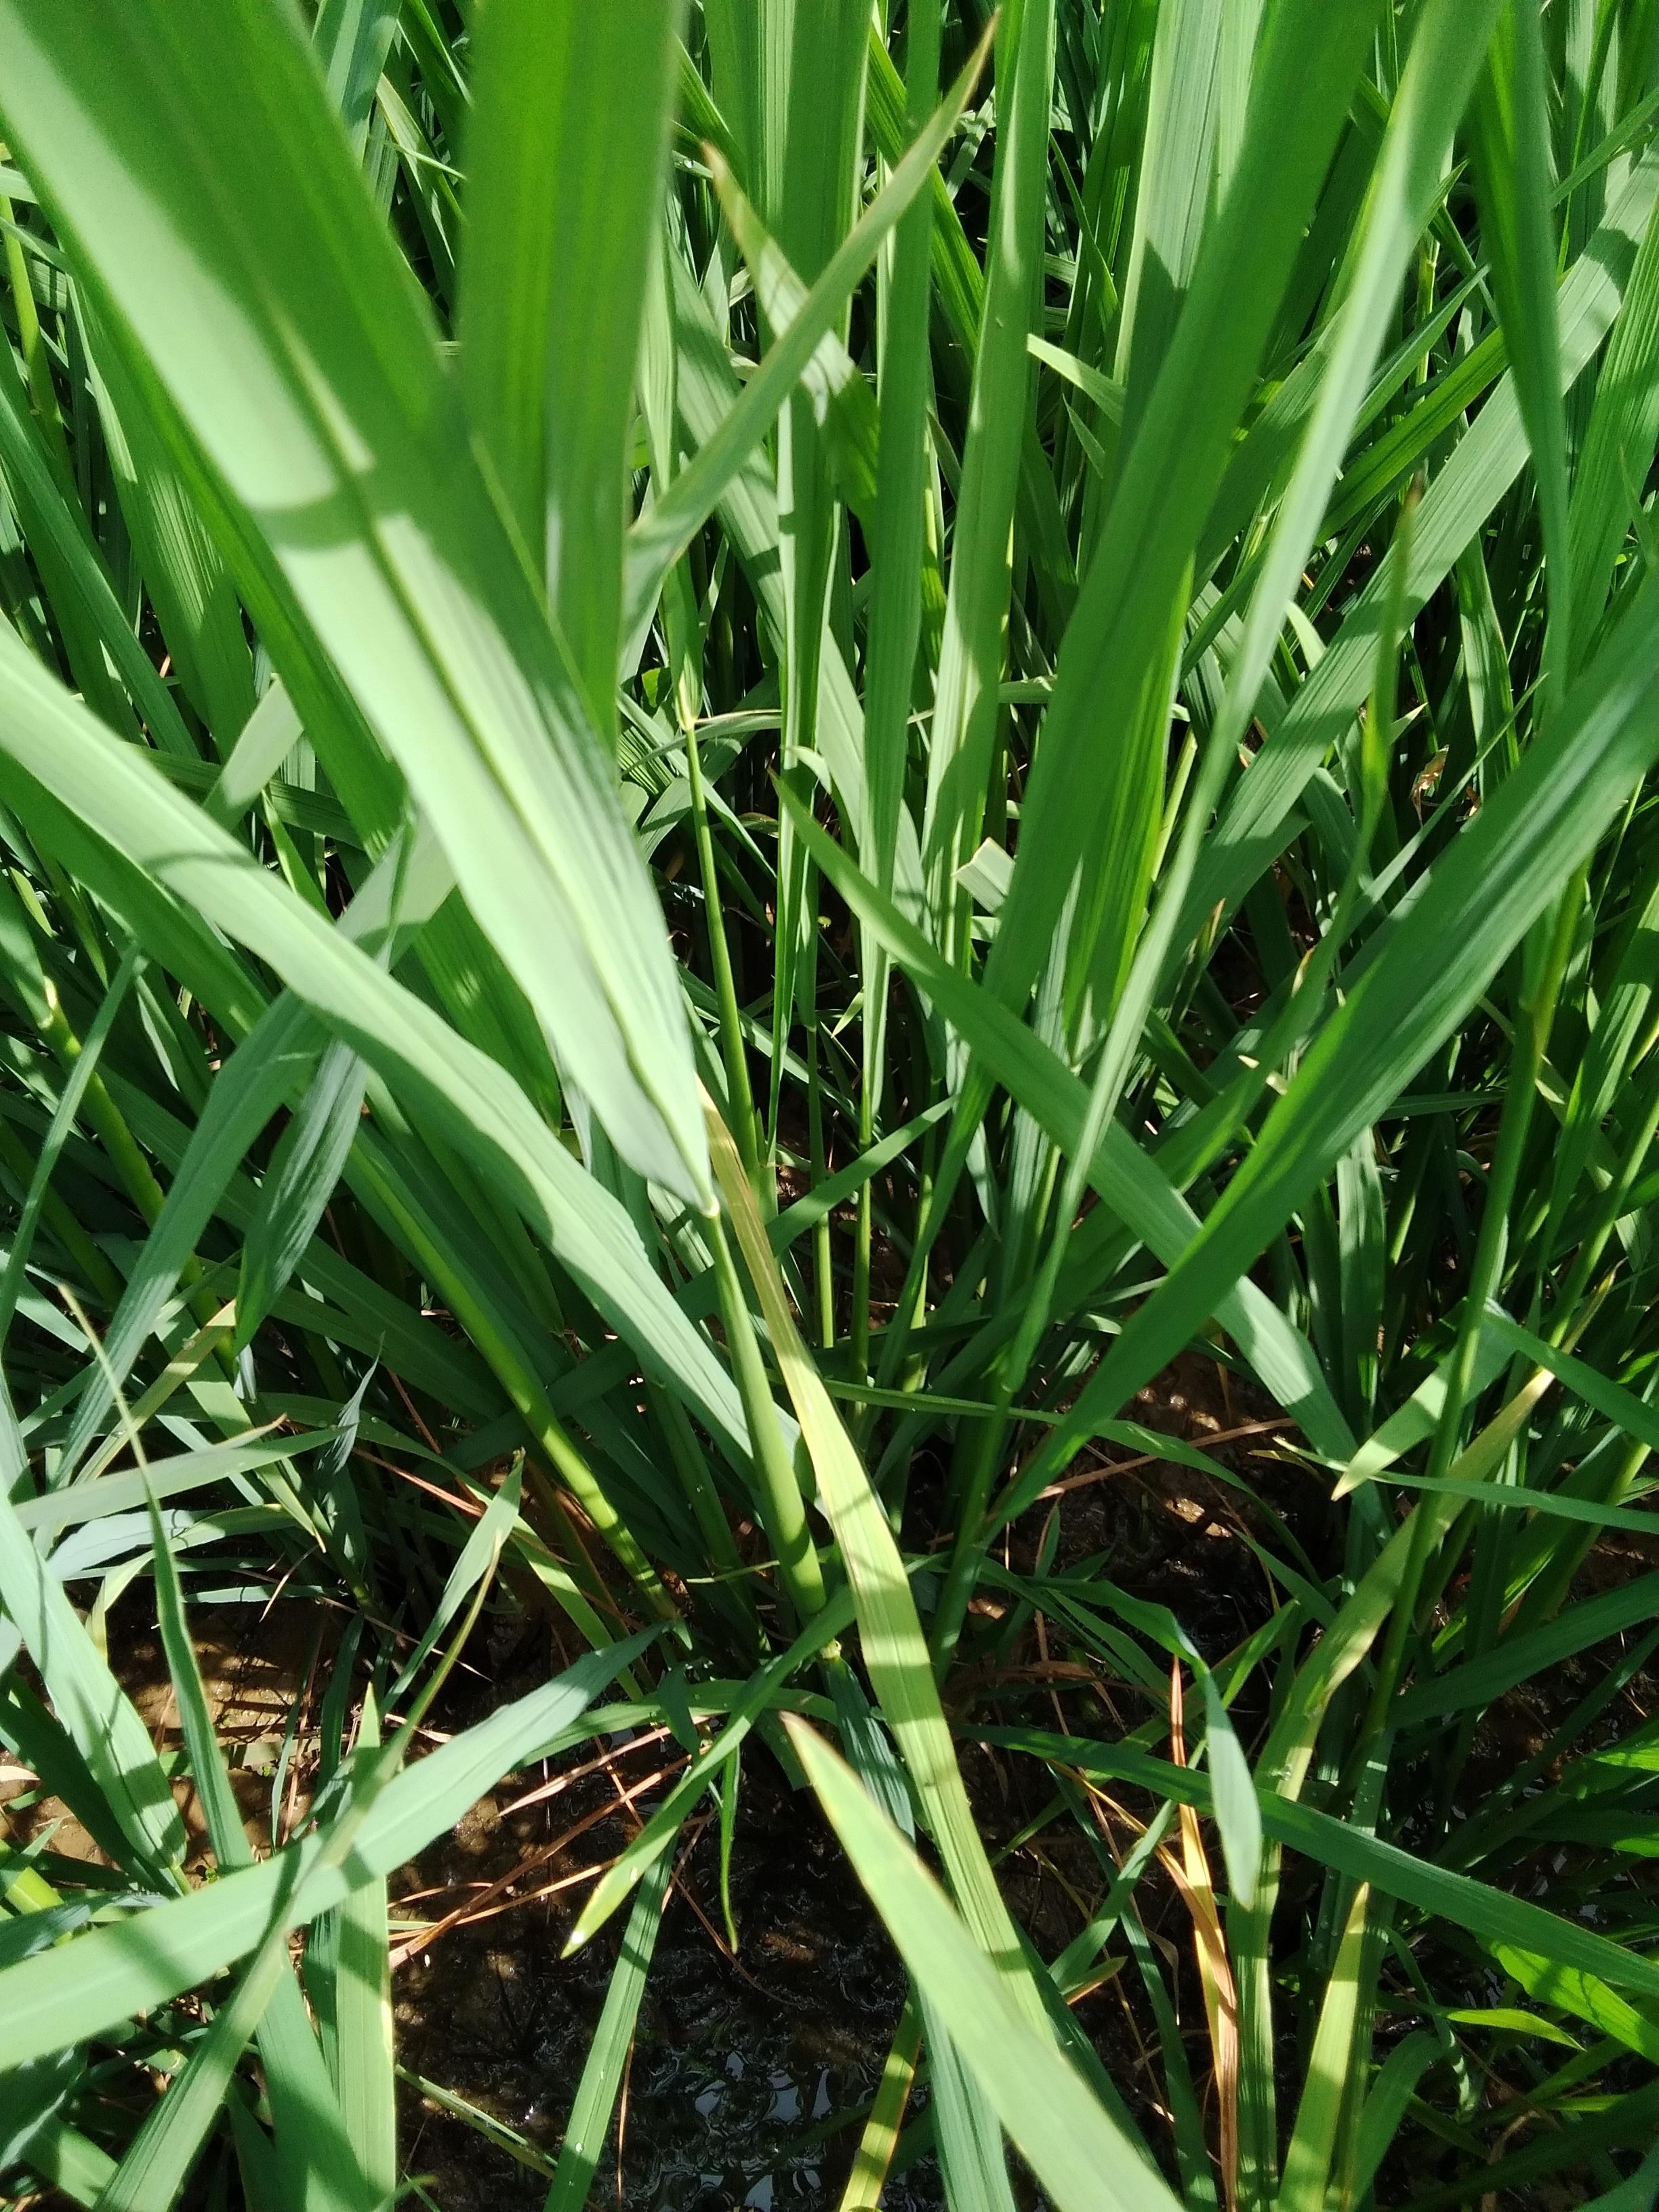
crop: rice
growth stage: booting
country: Nigeria
